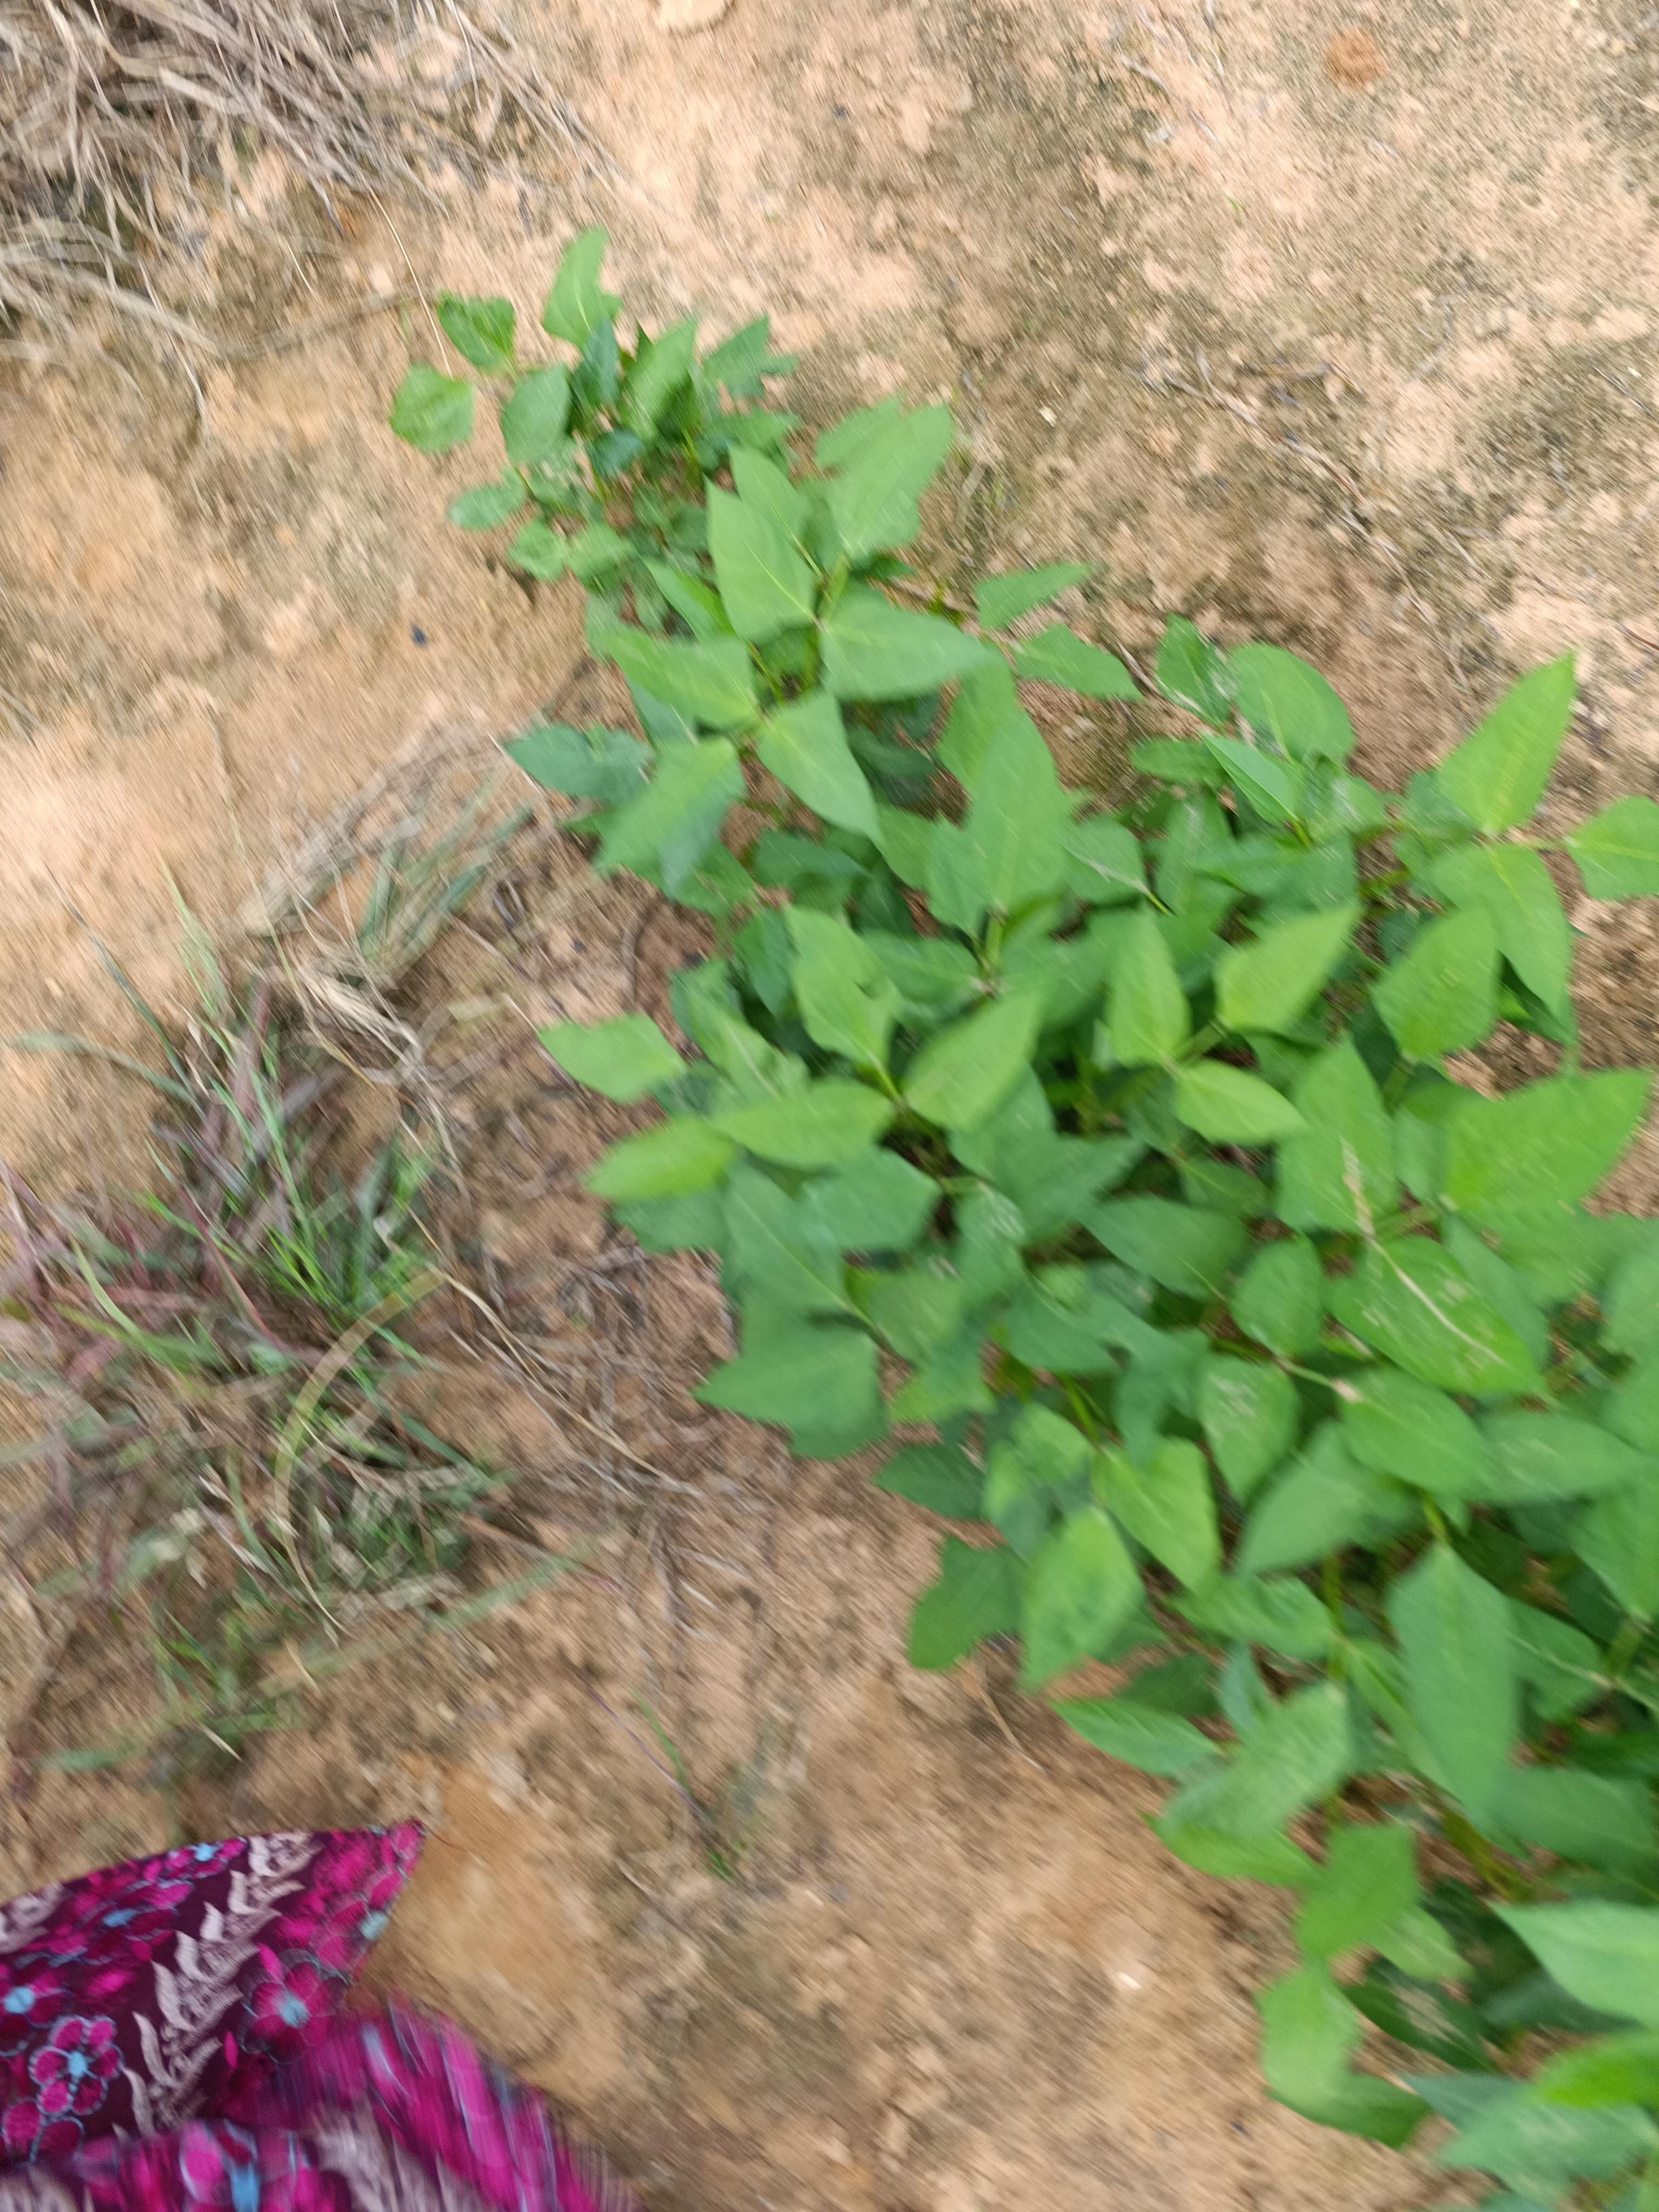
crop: cowpea
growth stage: emergence
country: Nigeria
